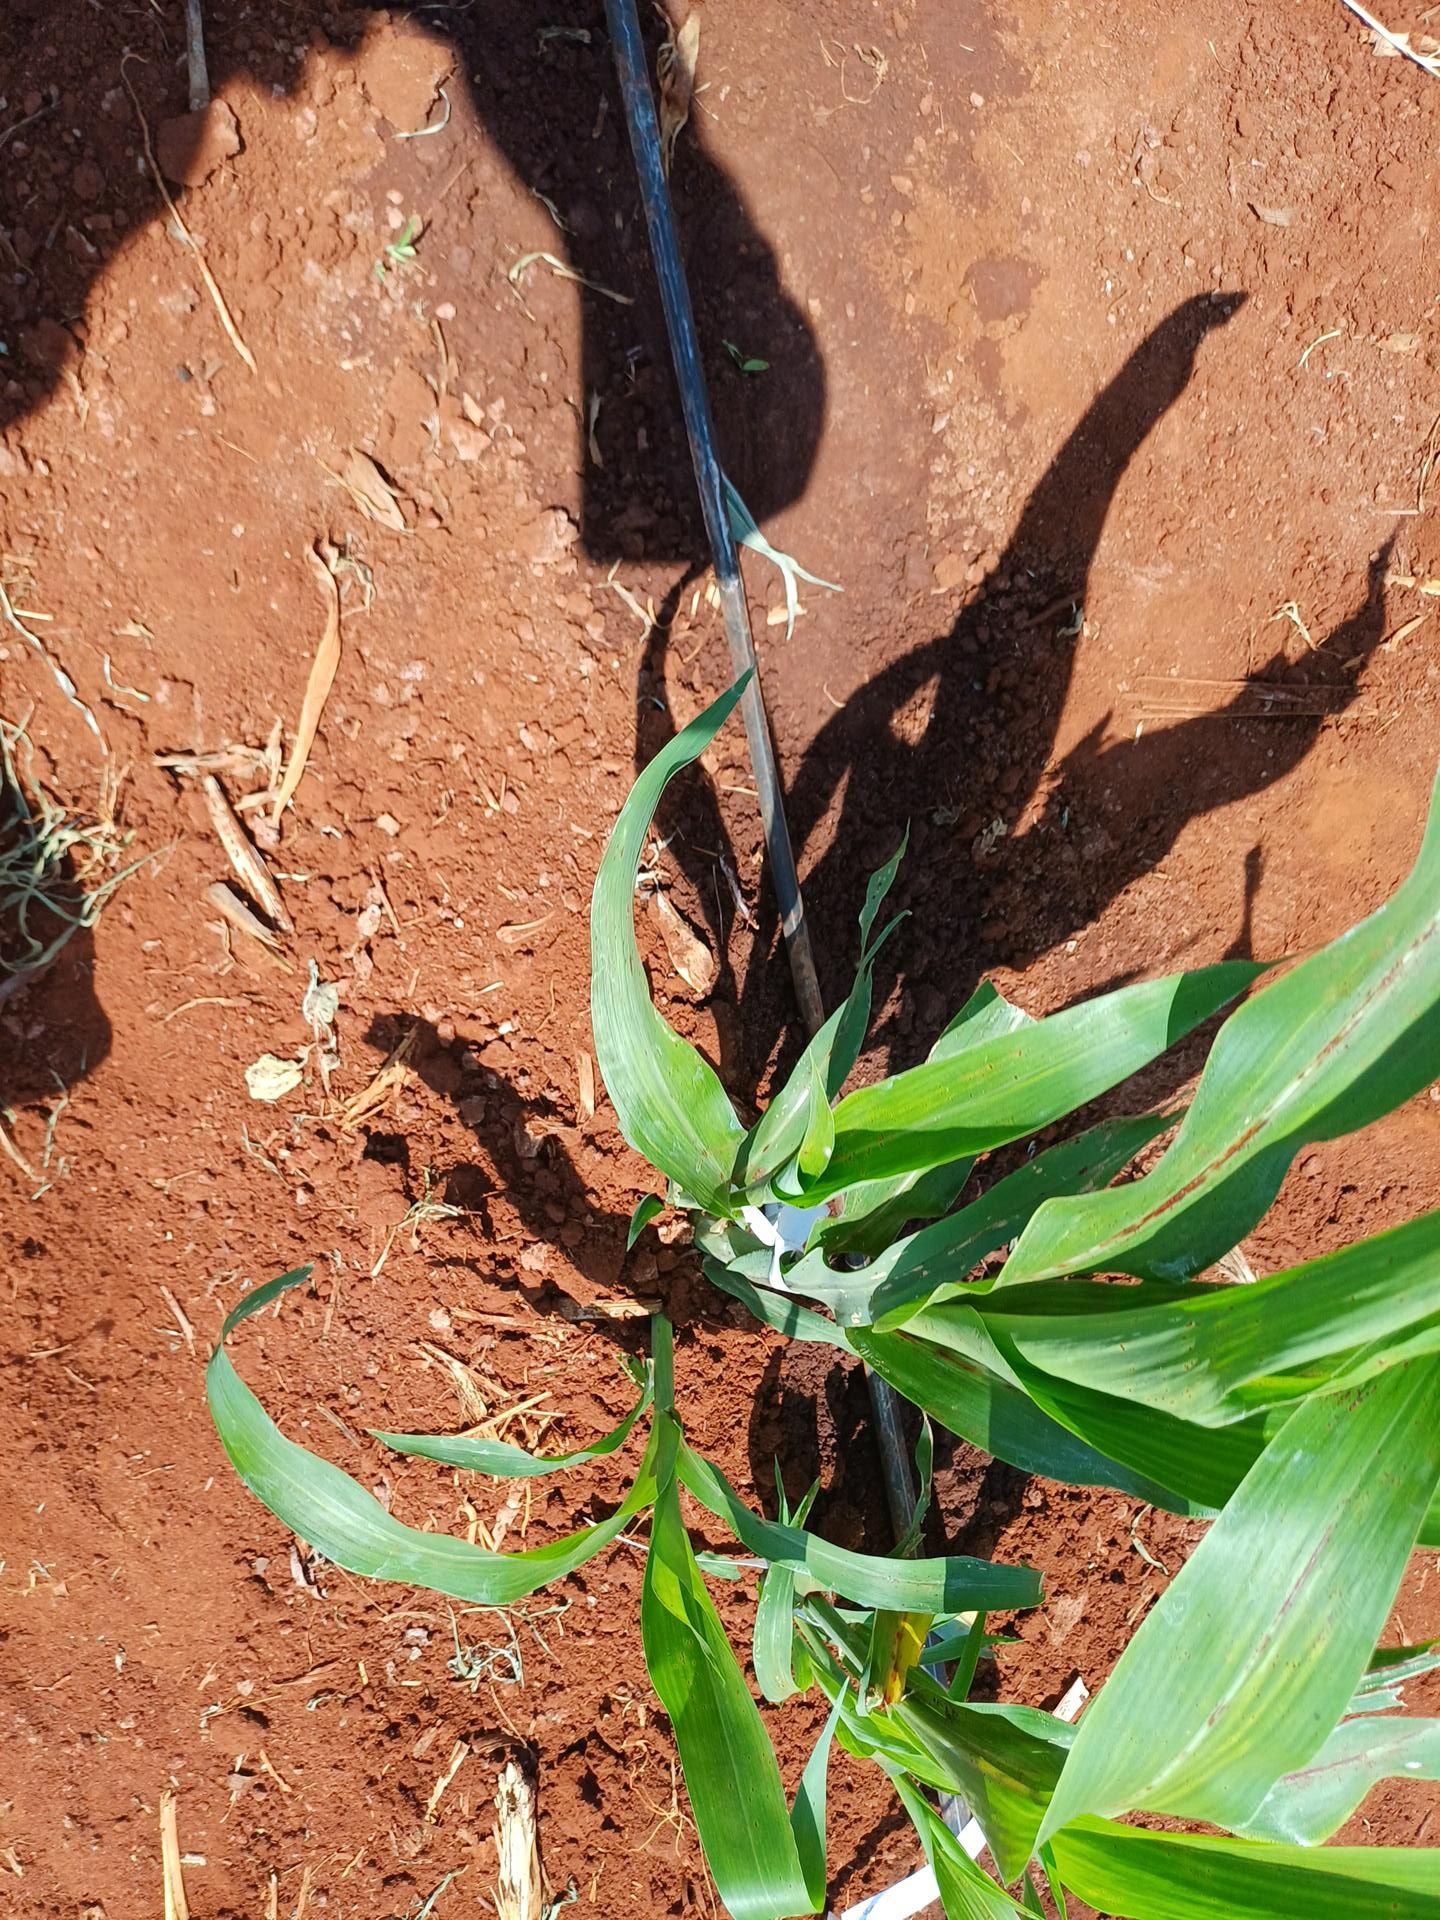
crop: sorghum
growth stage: vegetative
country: Kenya
